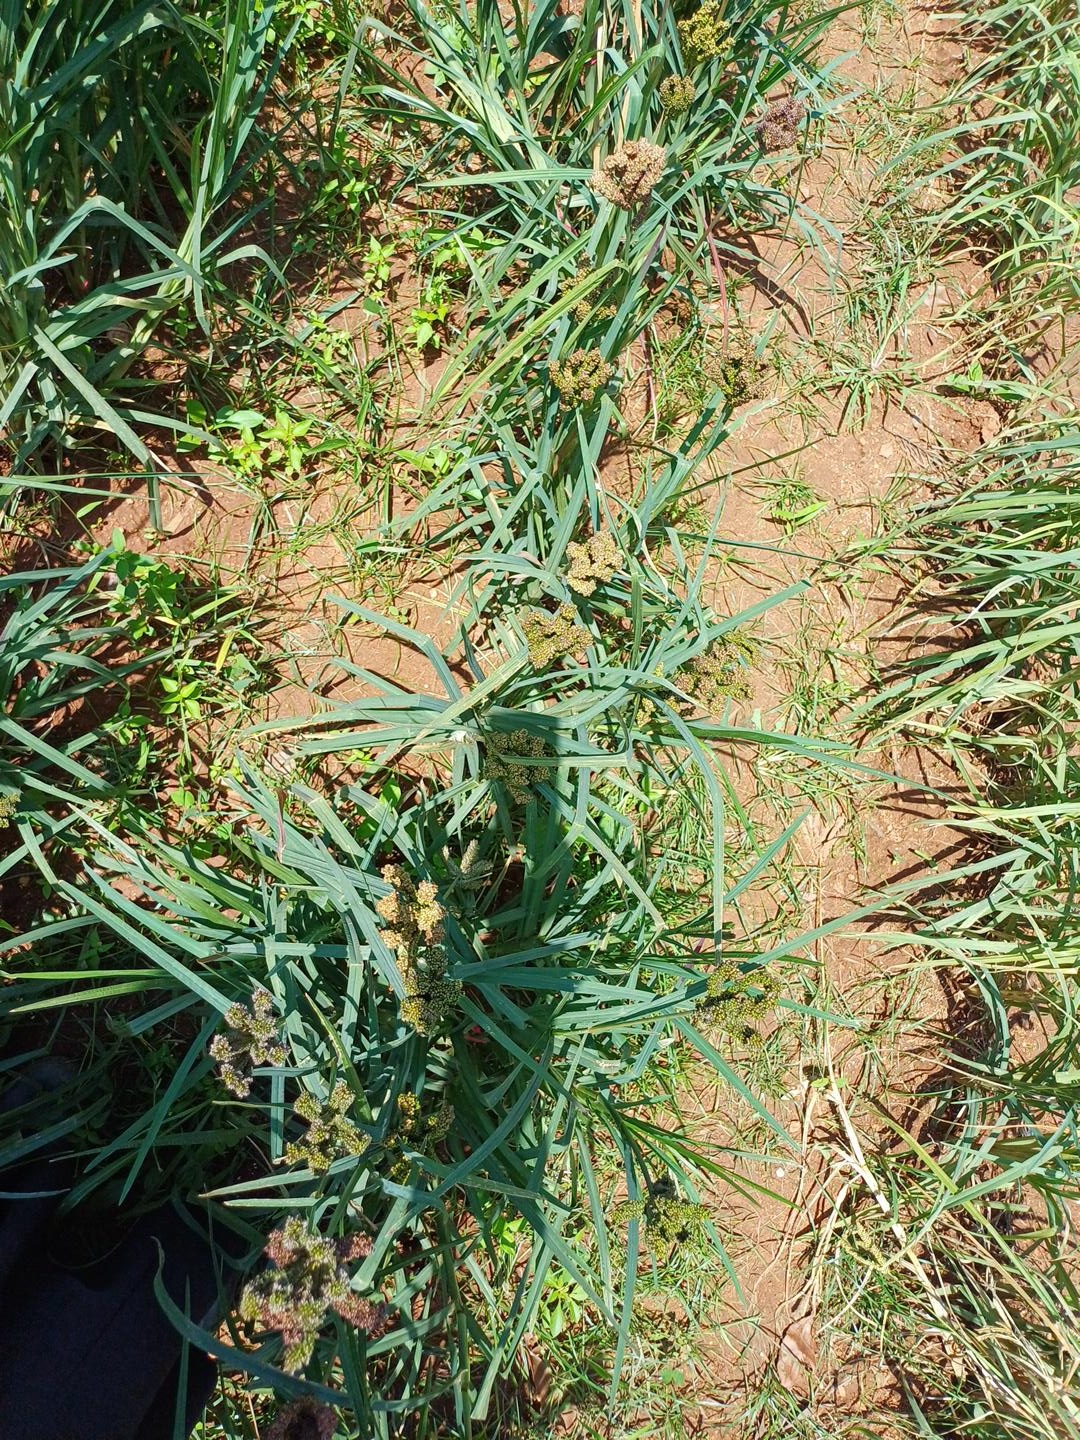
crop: finger millet
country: Kenya
